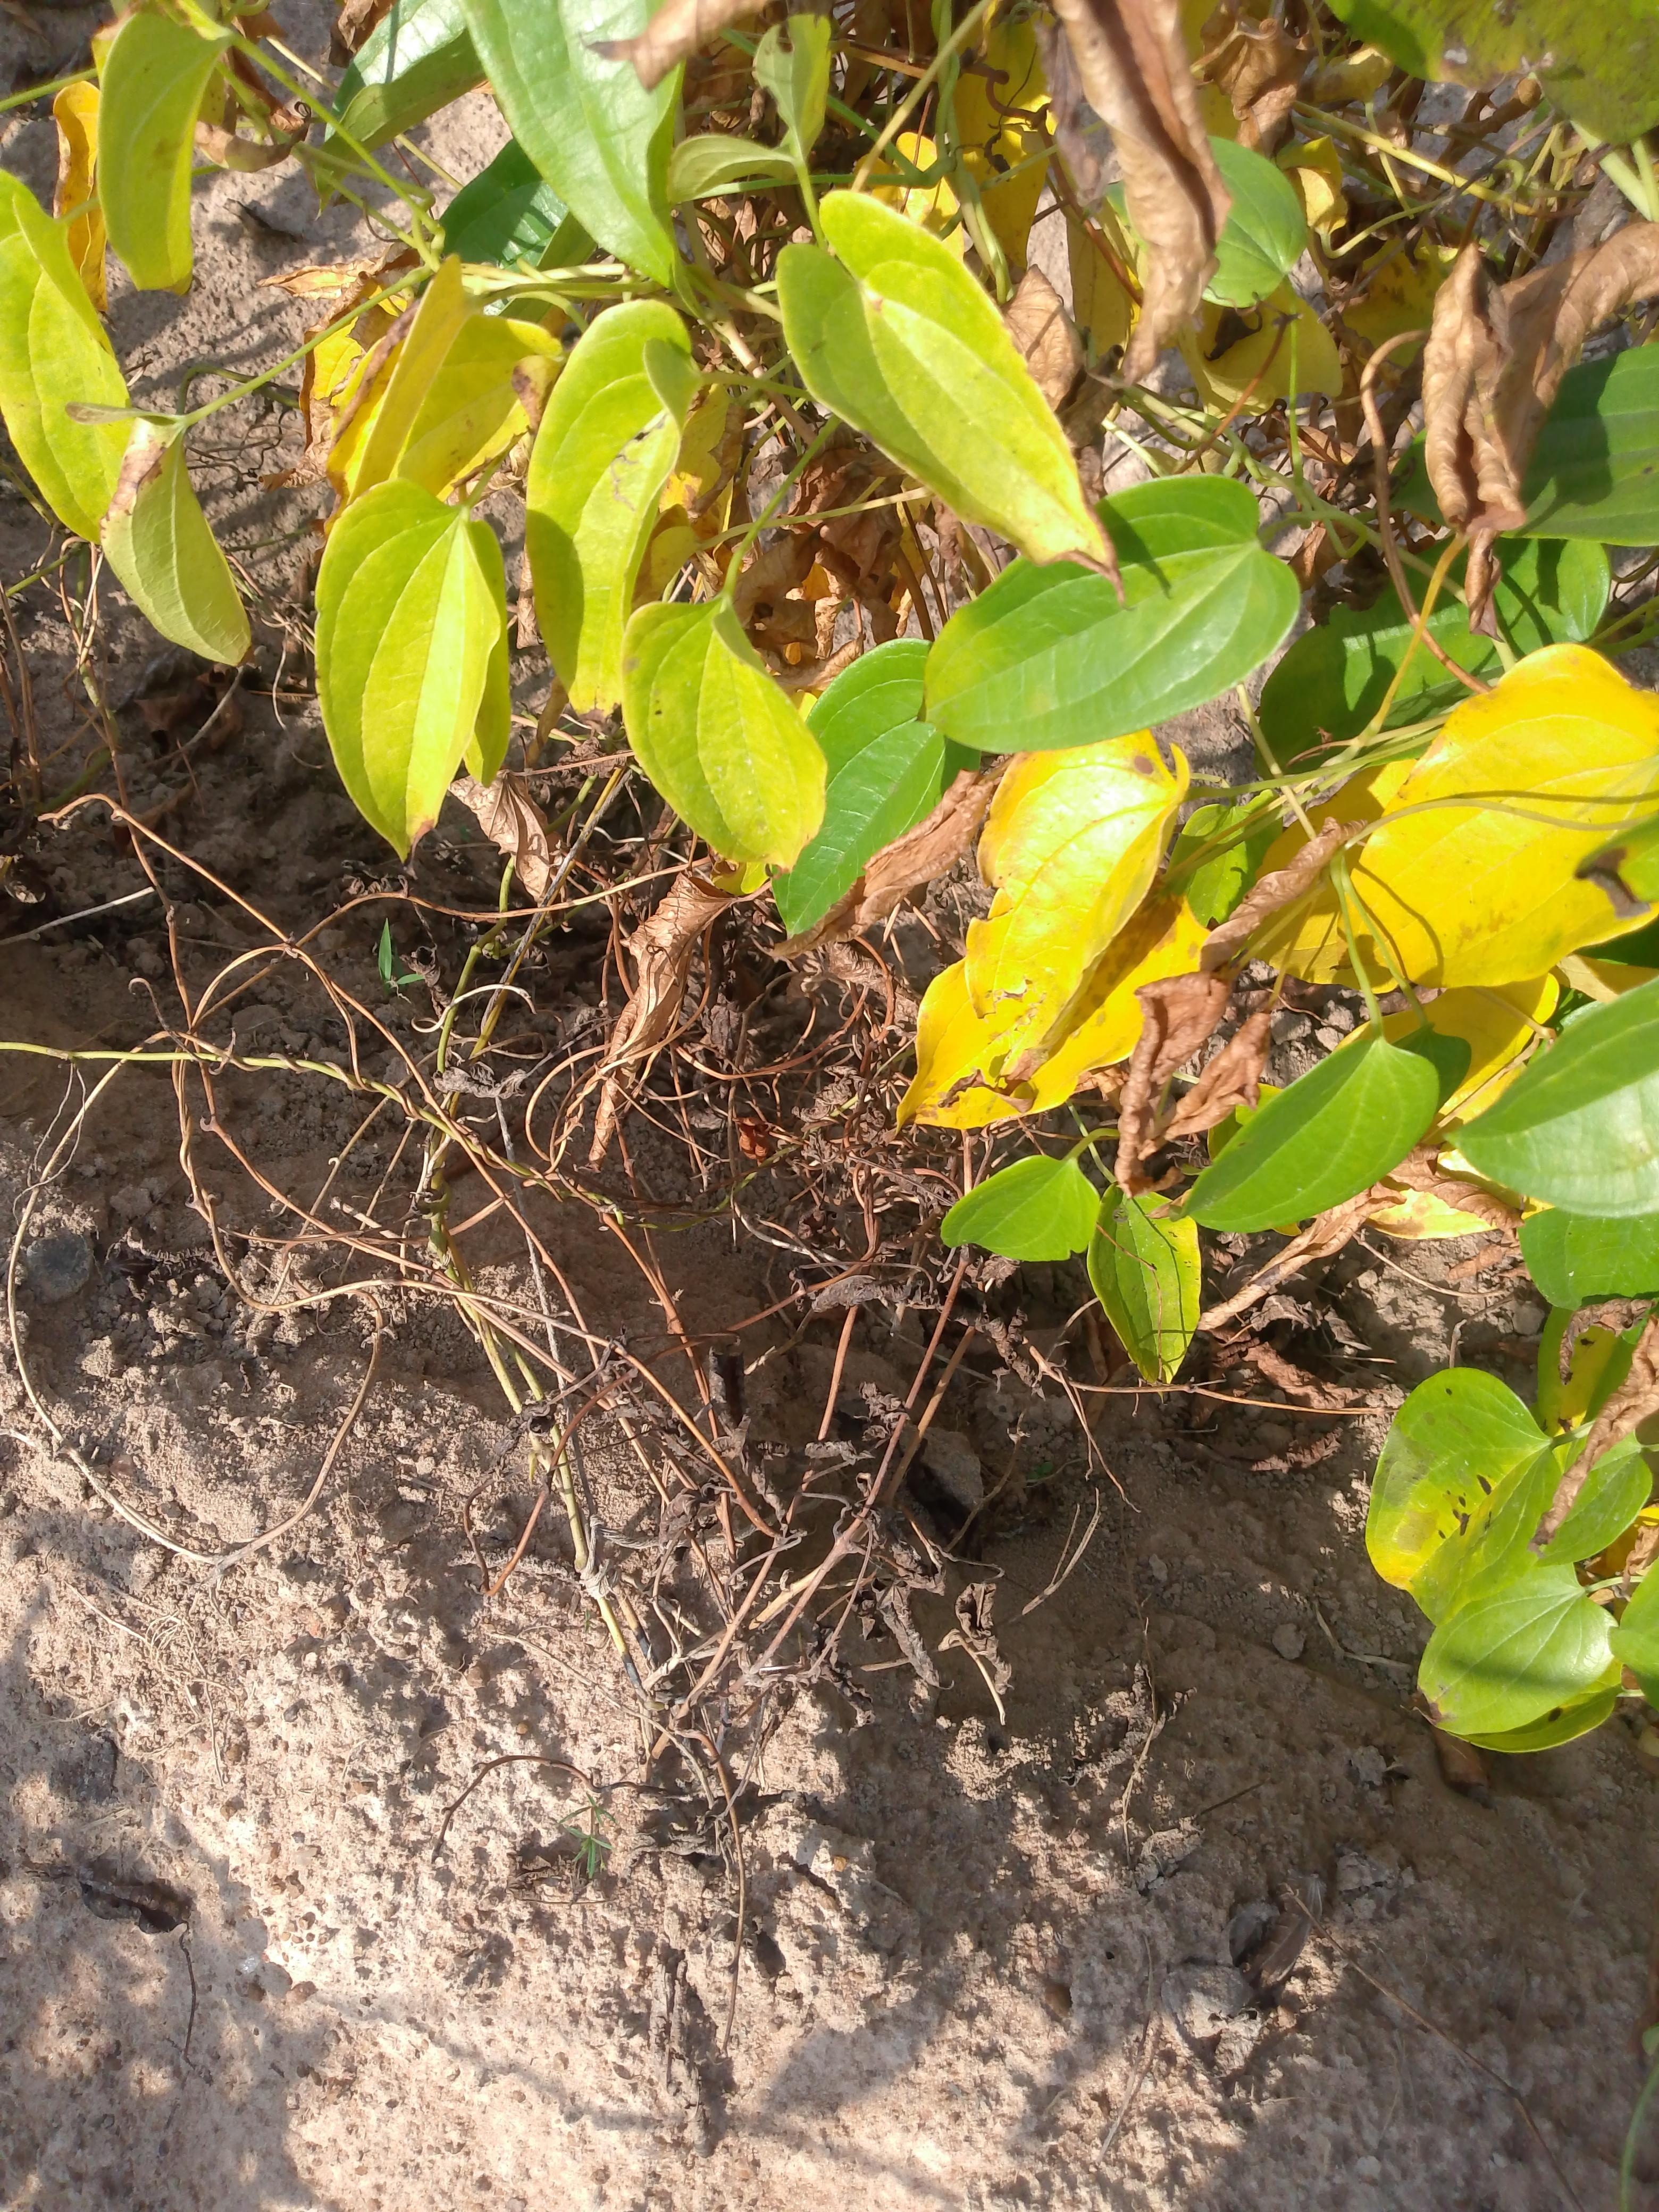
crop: yam
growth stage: maturity
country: Nigeria
